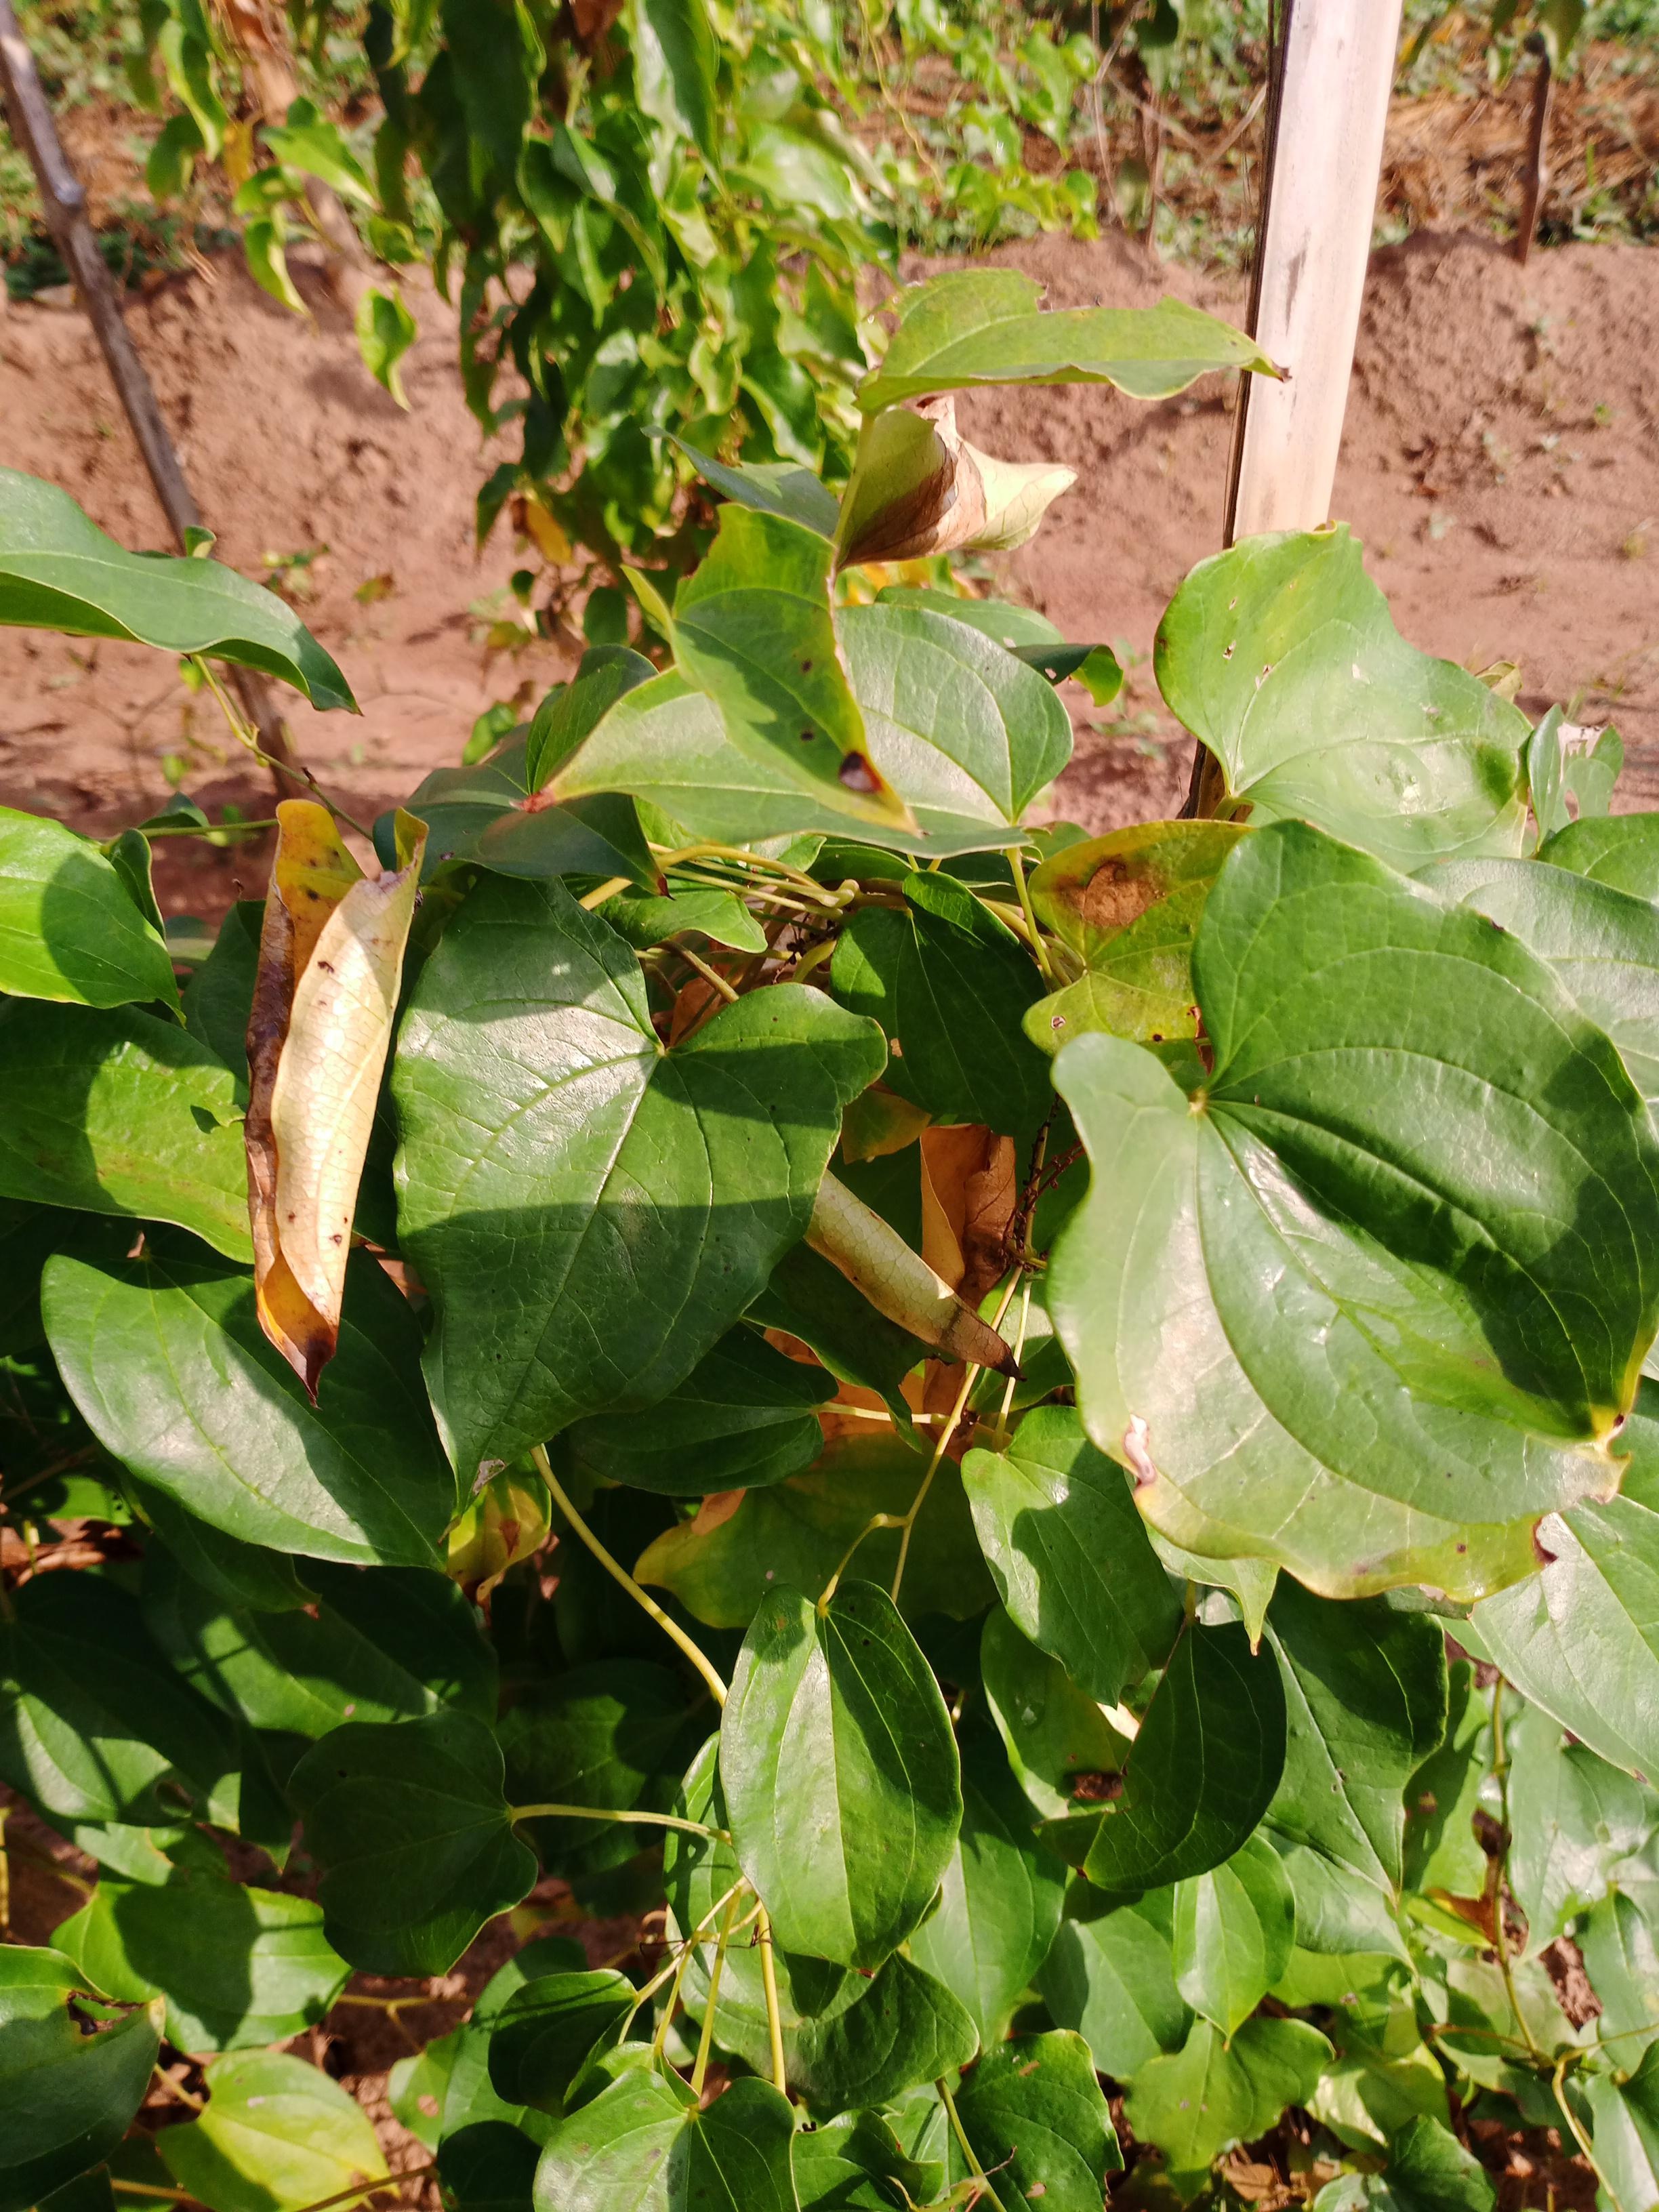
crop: yam
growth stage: vegetative
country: Nigeria
